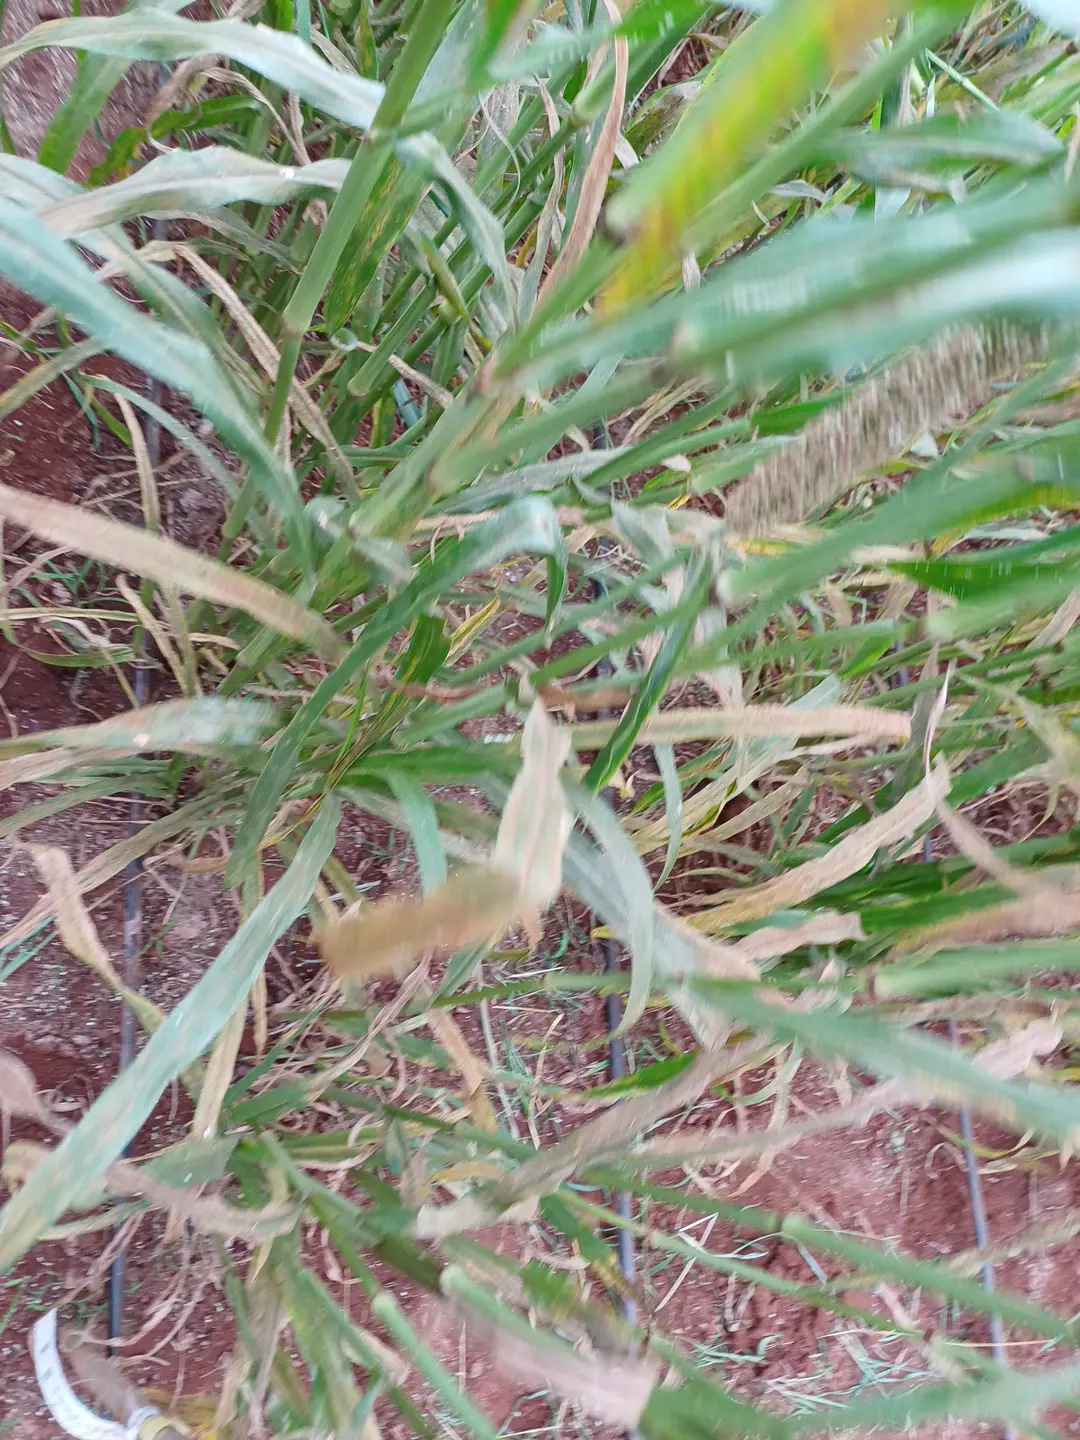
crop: pearl millet
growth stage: filling grain
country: Kenya
